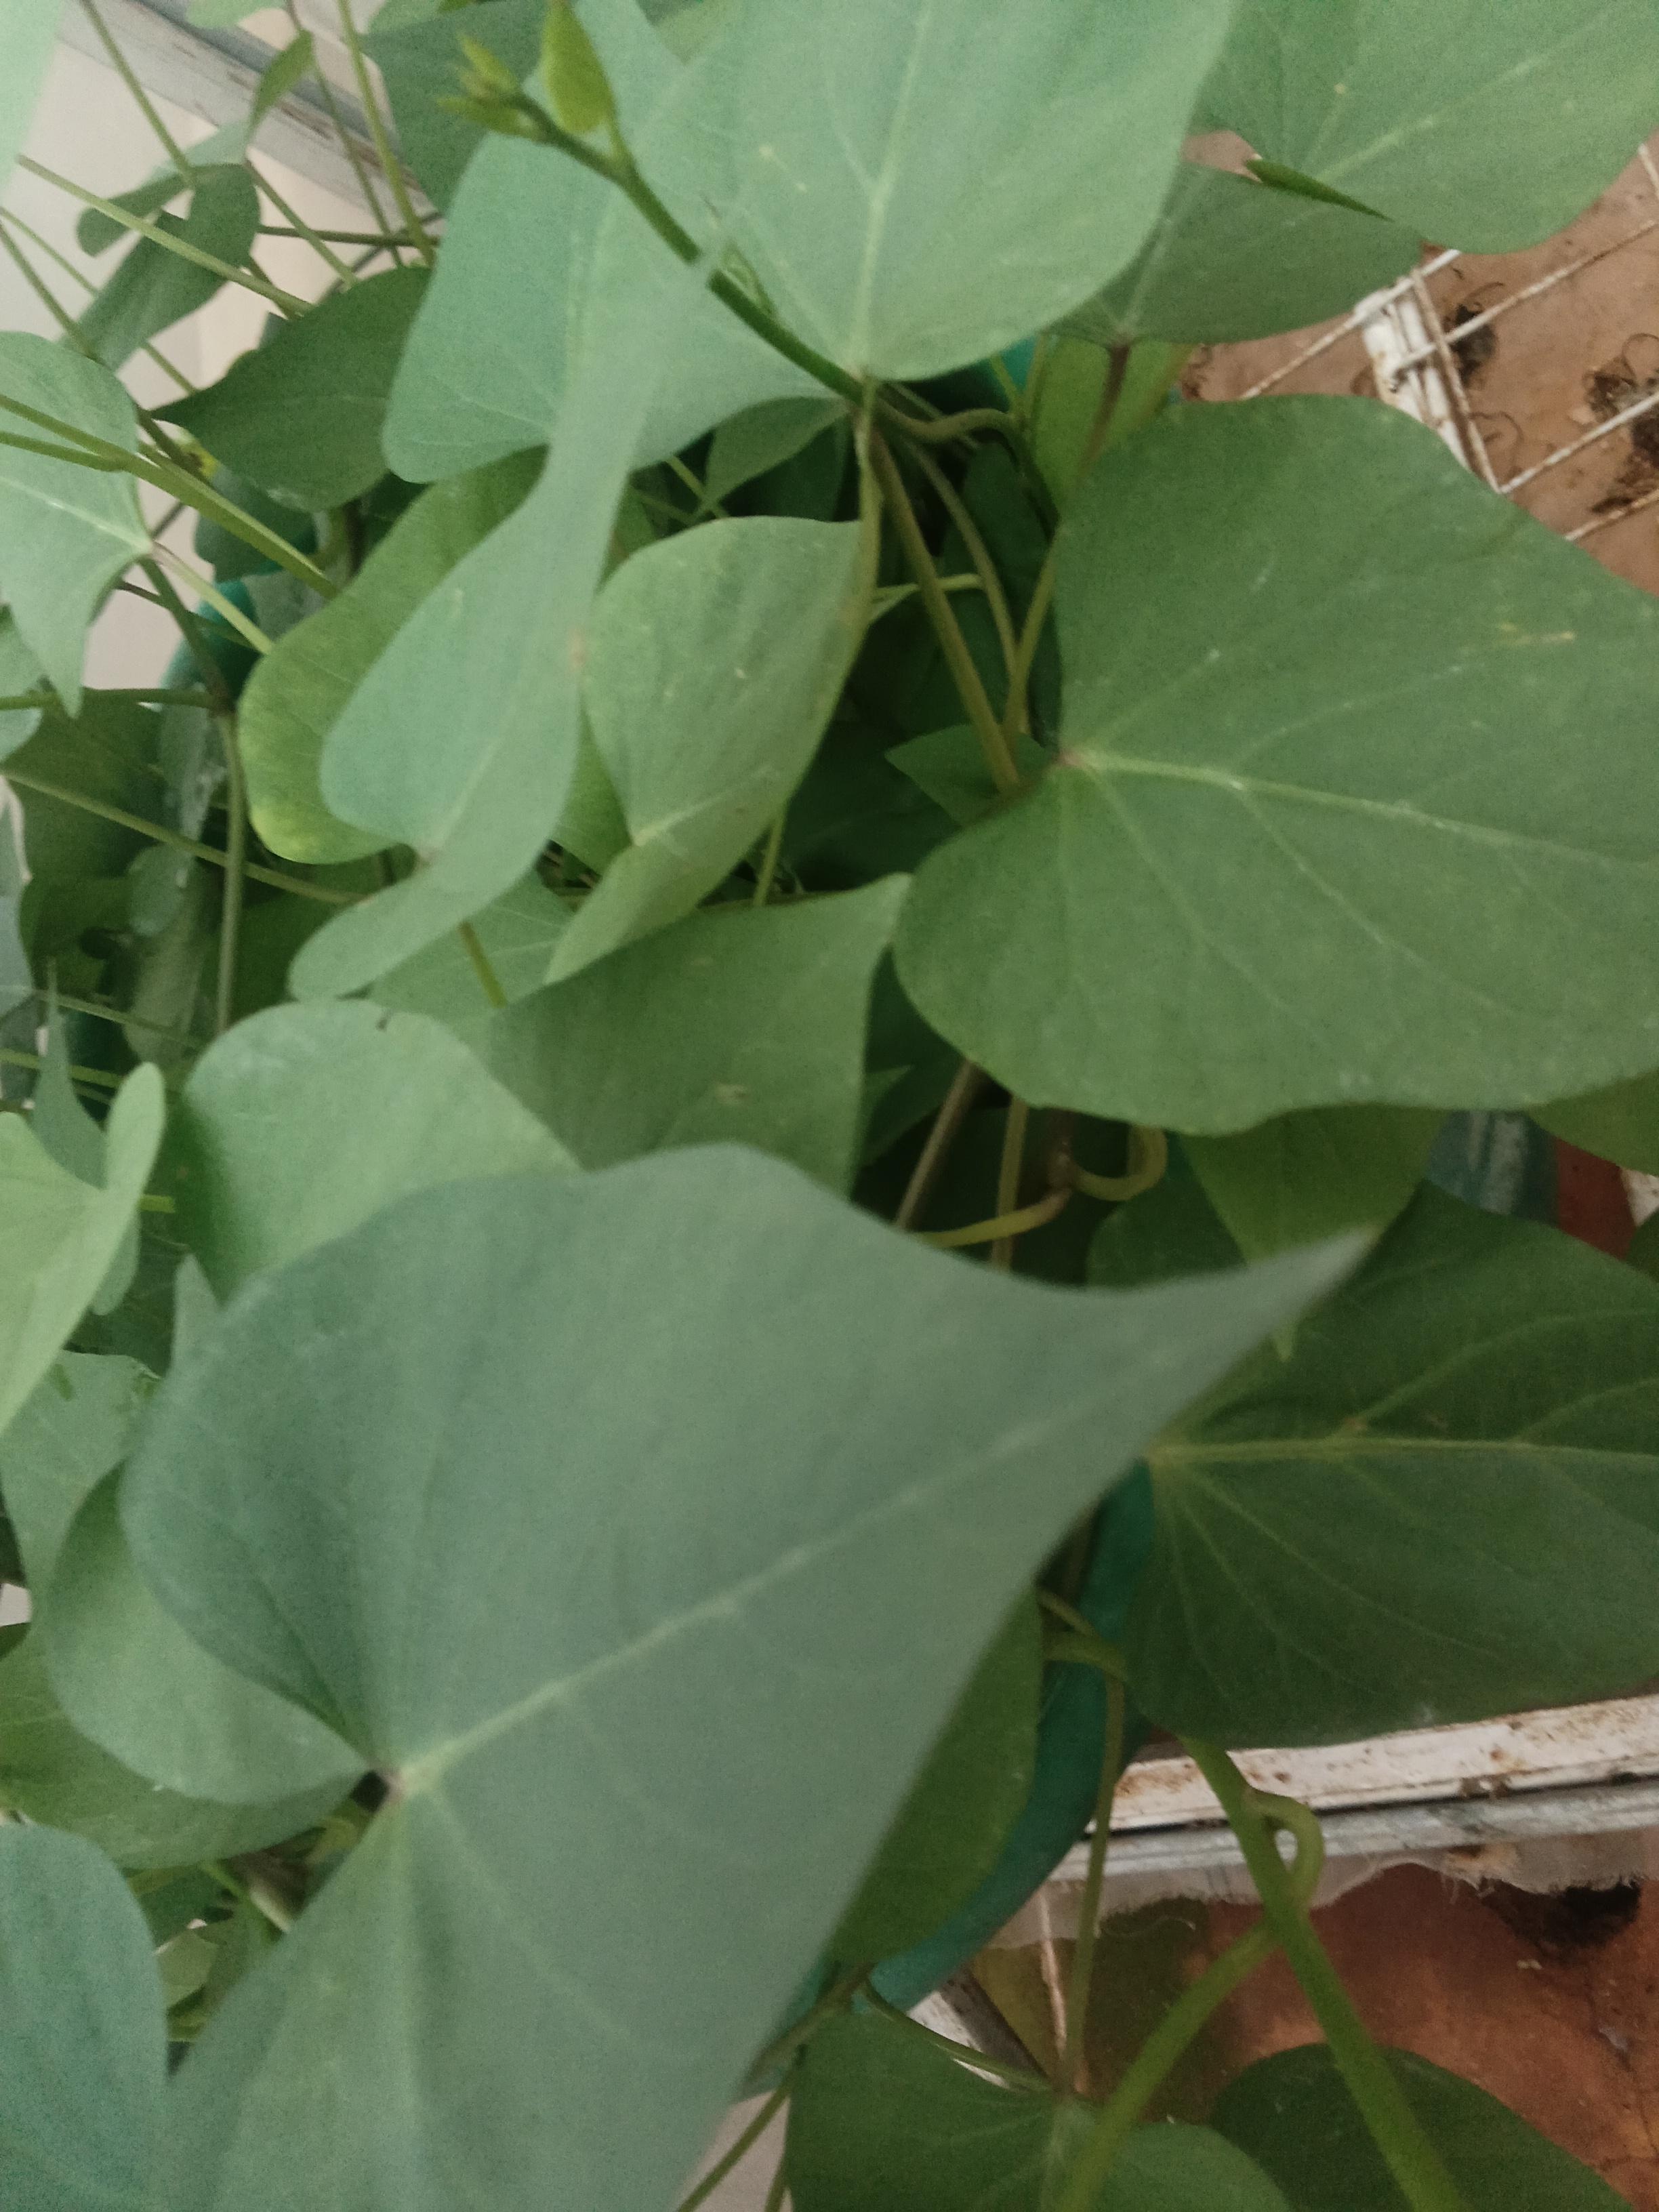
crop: sweet potato
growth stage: vegetative
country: Kenya
